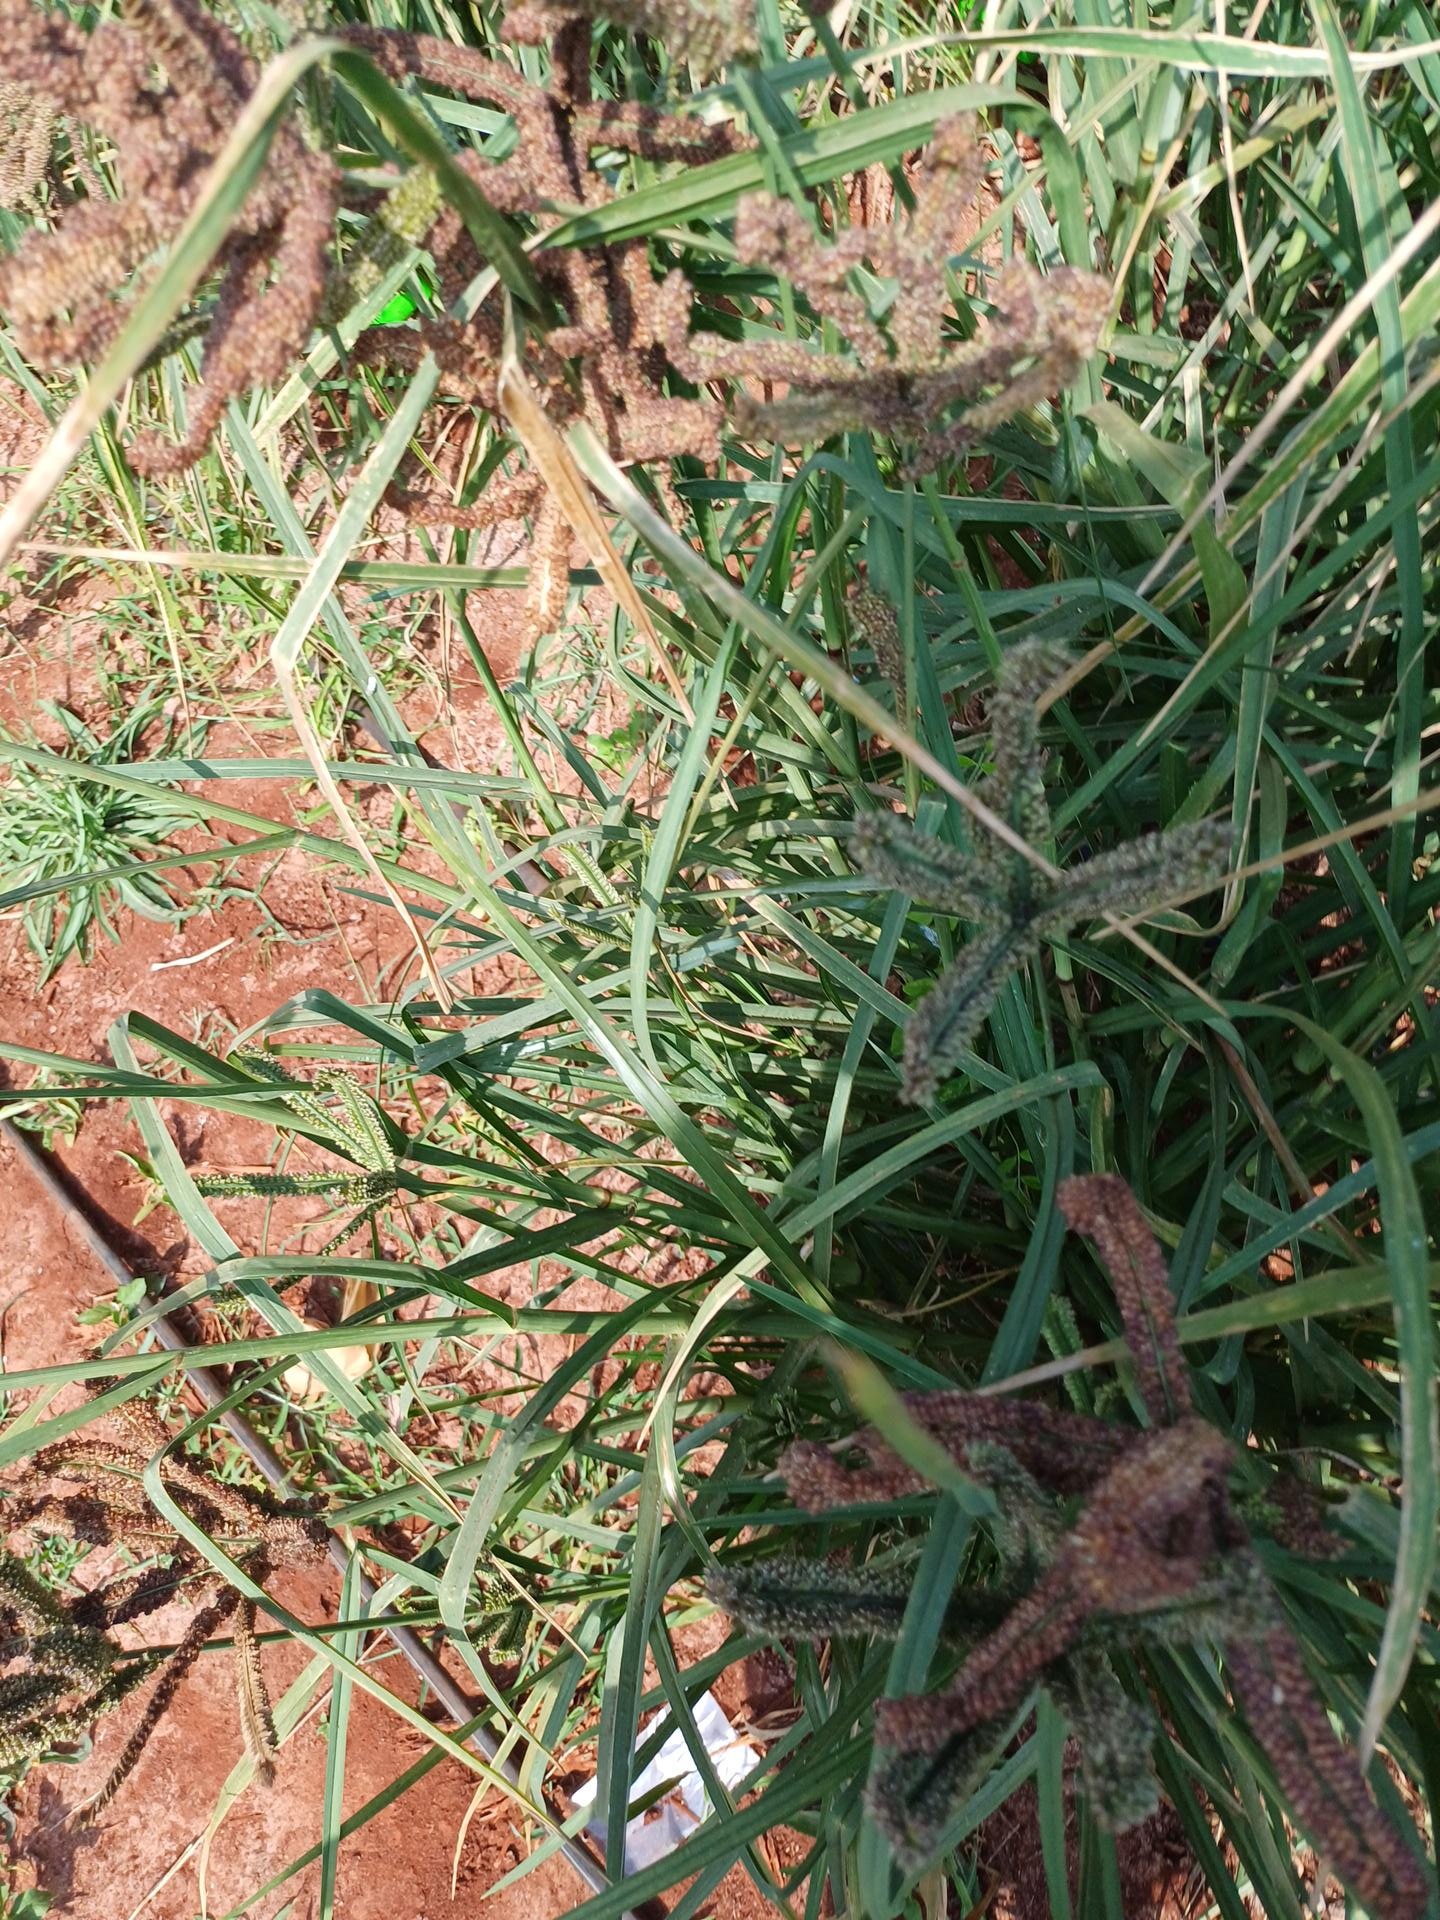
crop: finger millet
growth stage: filling grain
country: Kenya
